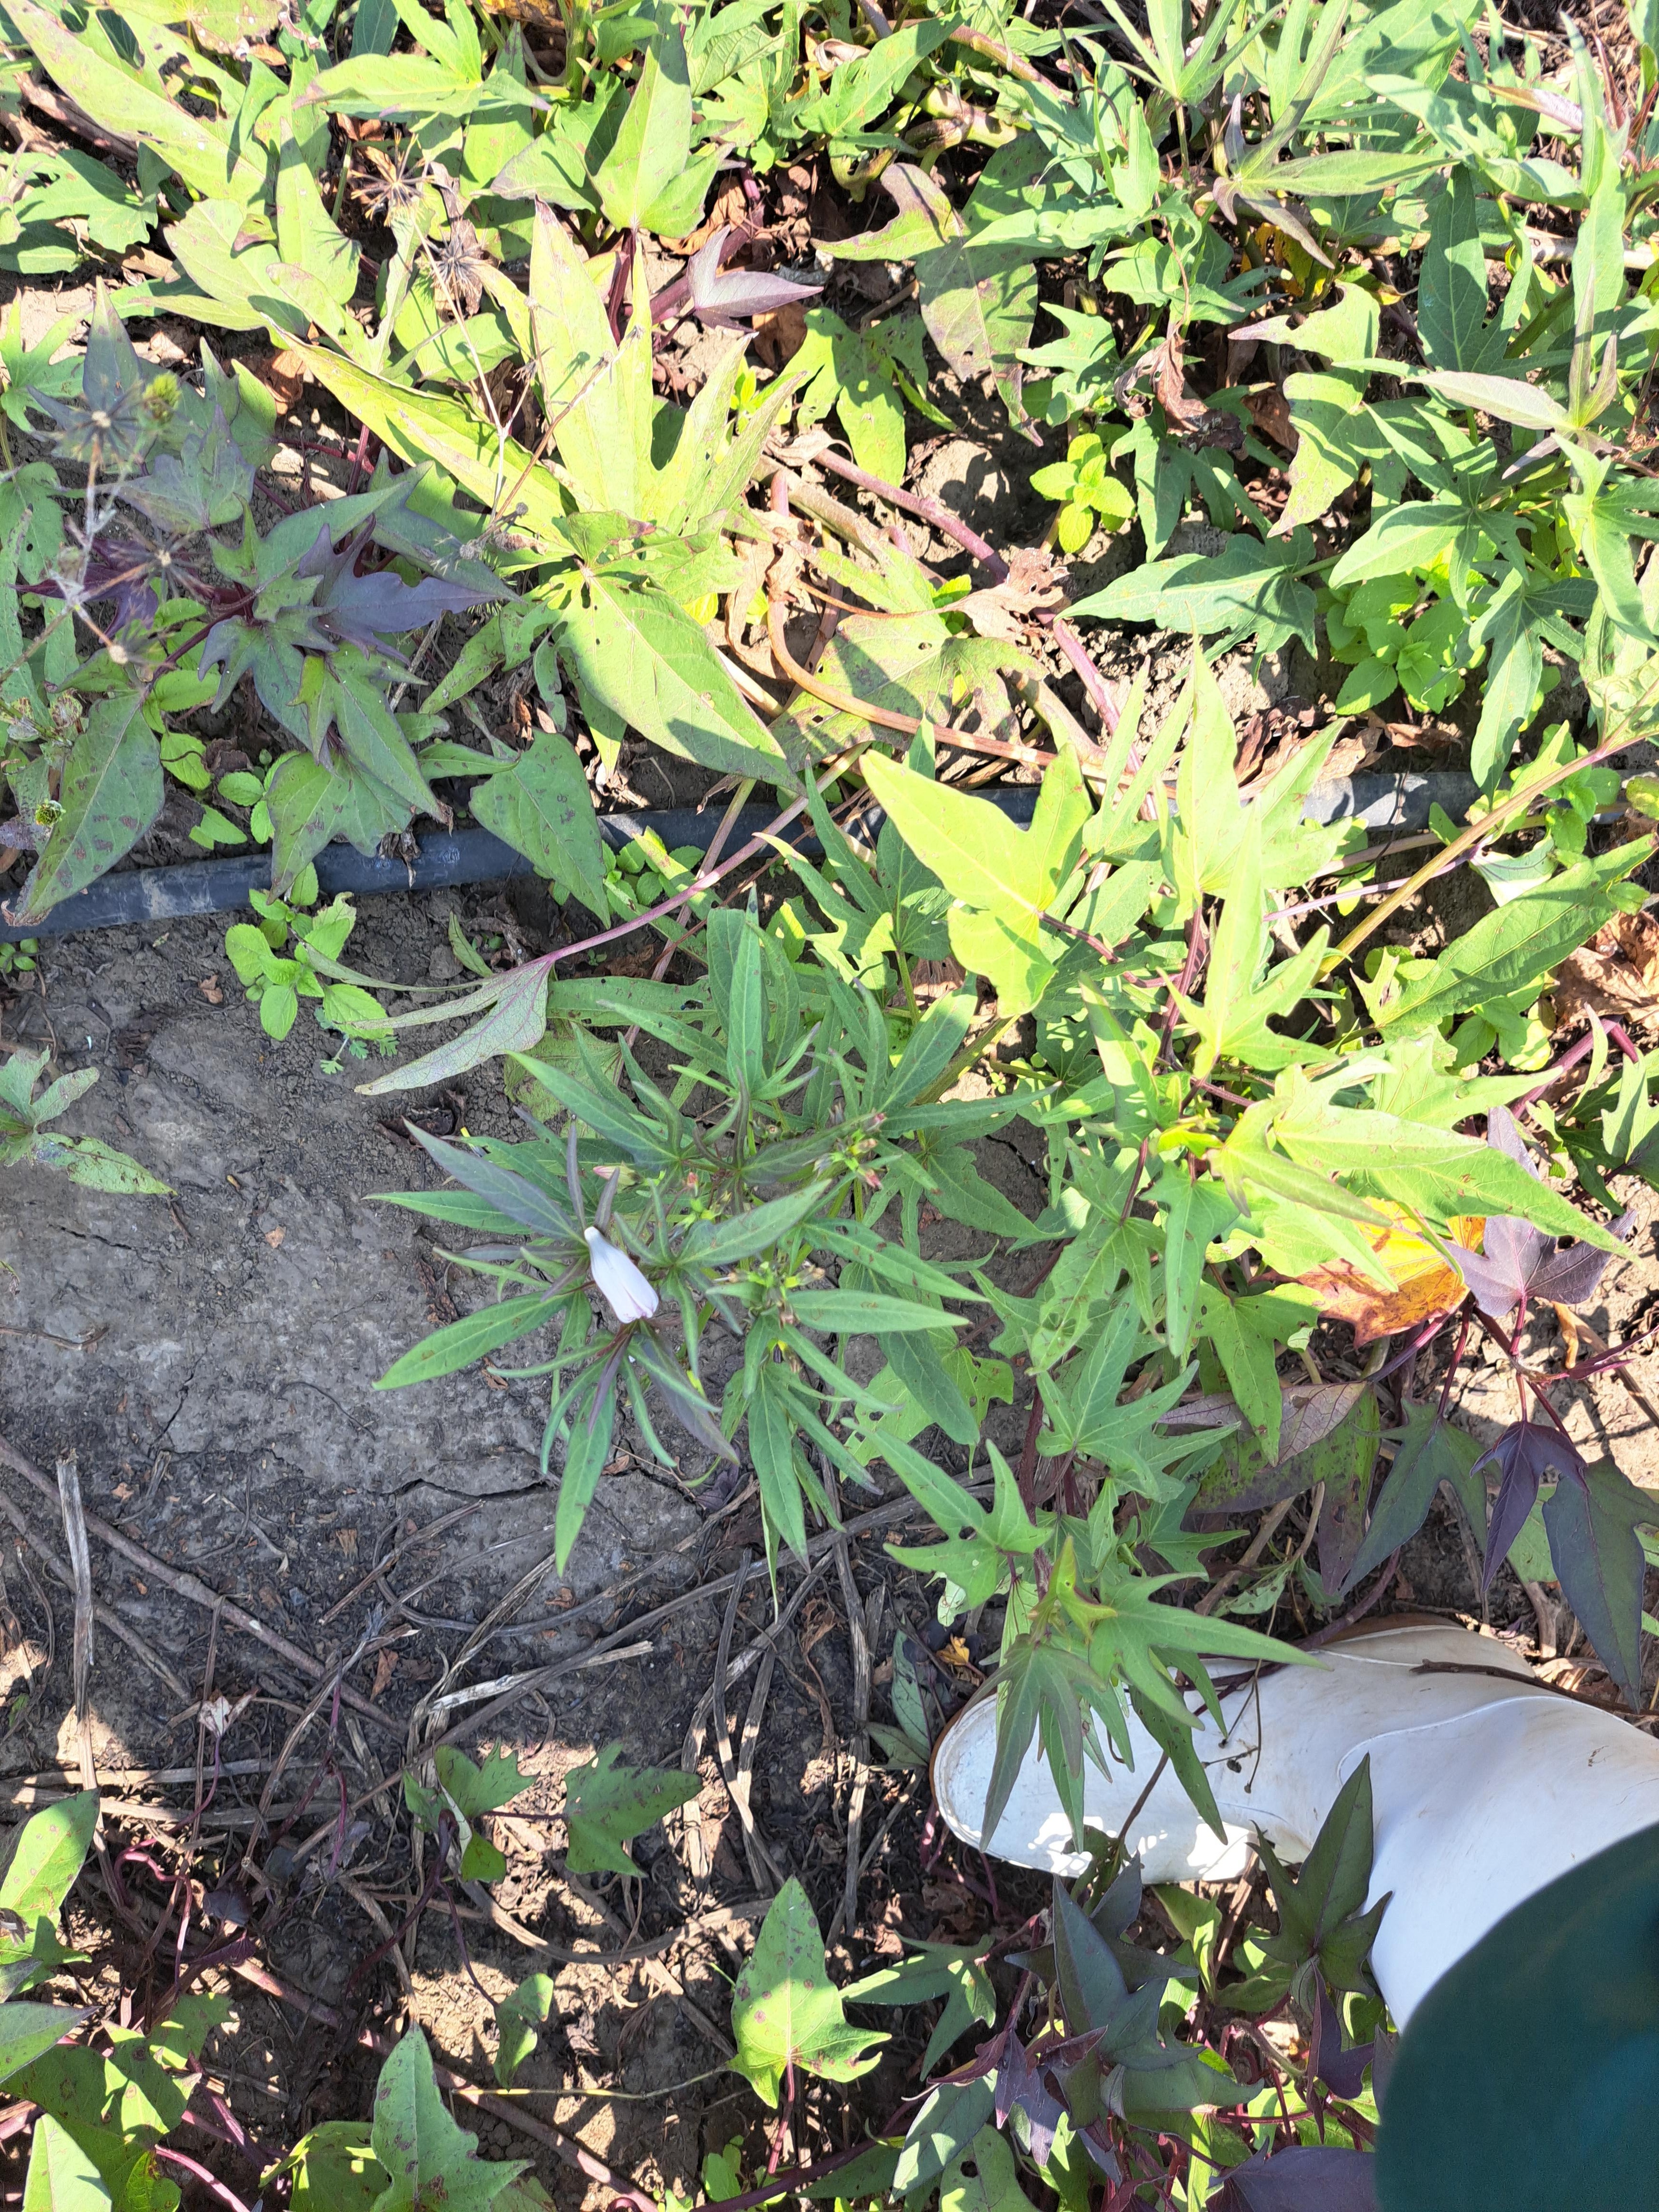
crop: sweet potato
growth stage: flowering
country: Tanzania
